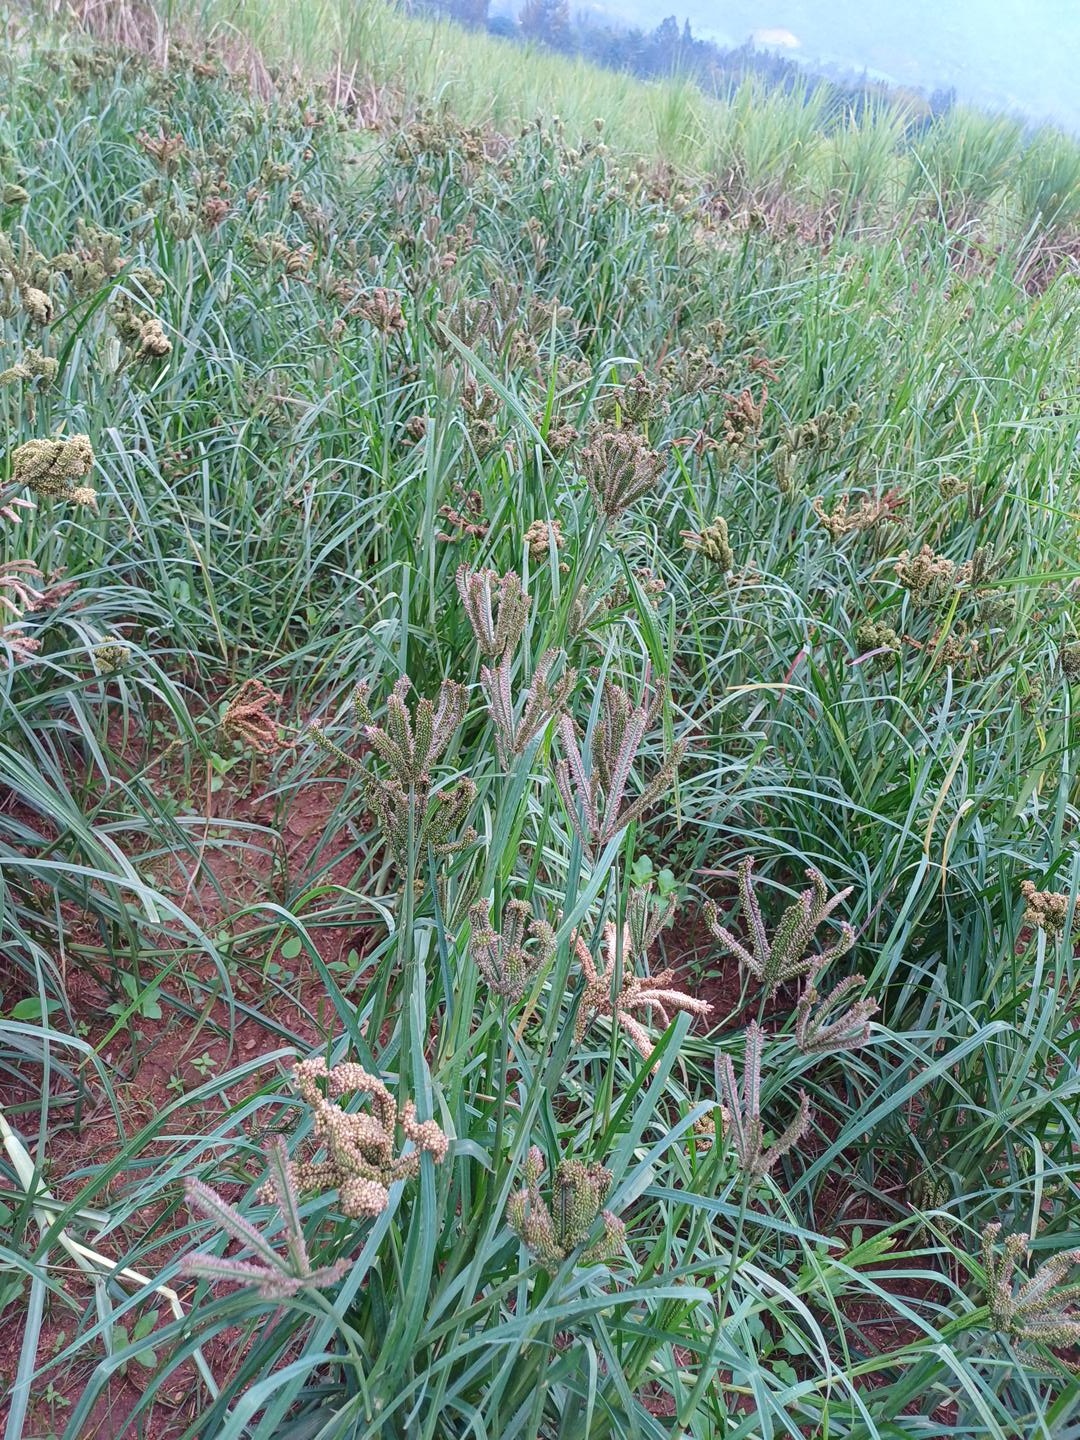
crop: finger millet
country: Kenya
